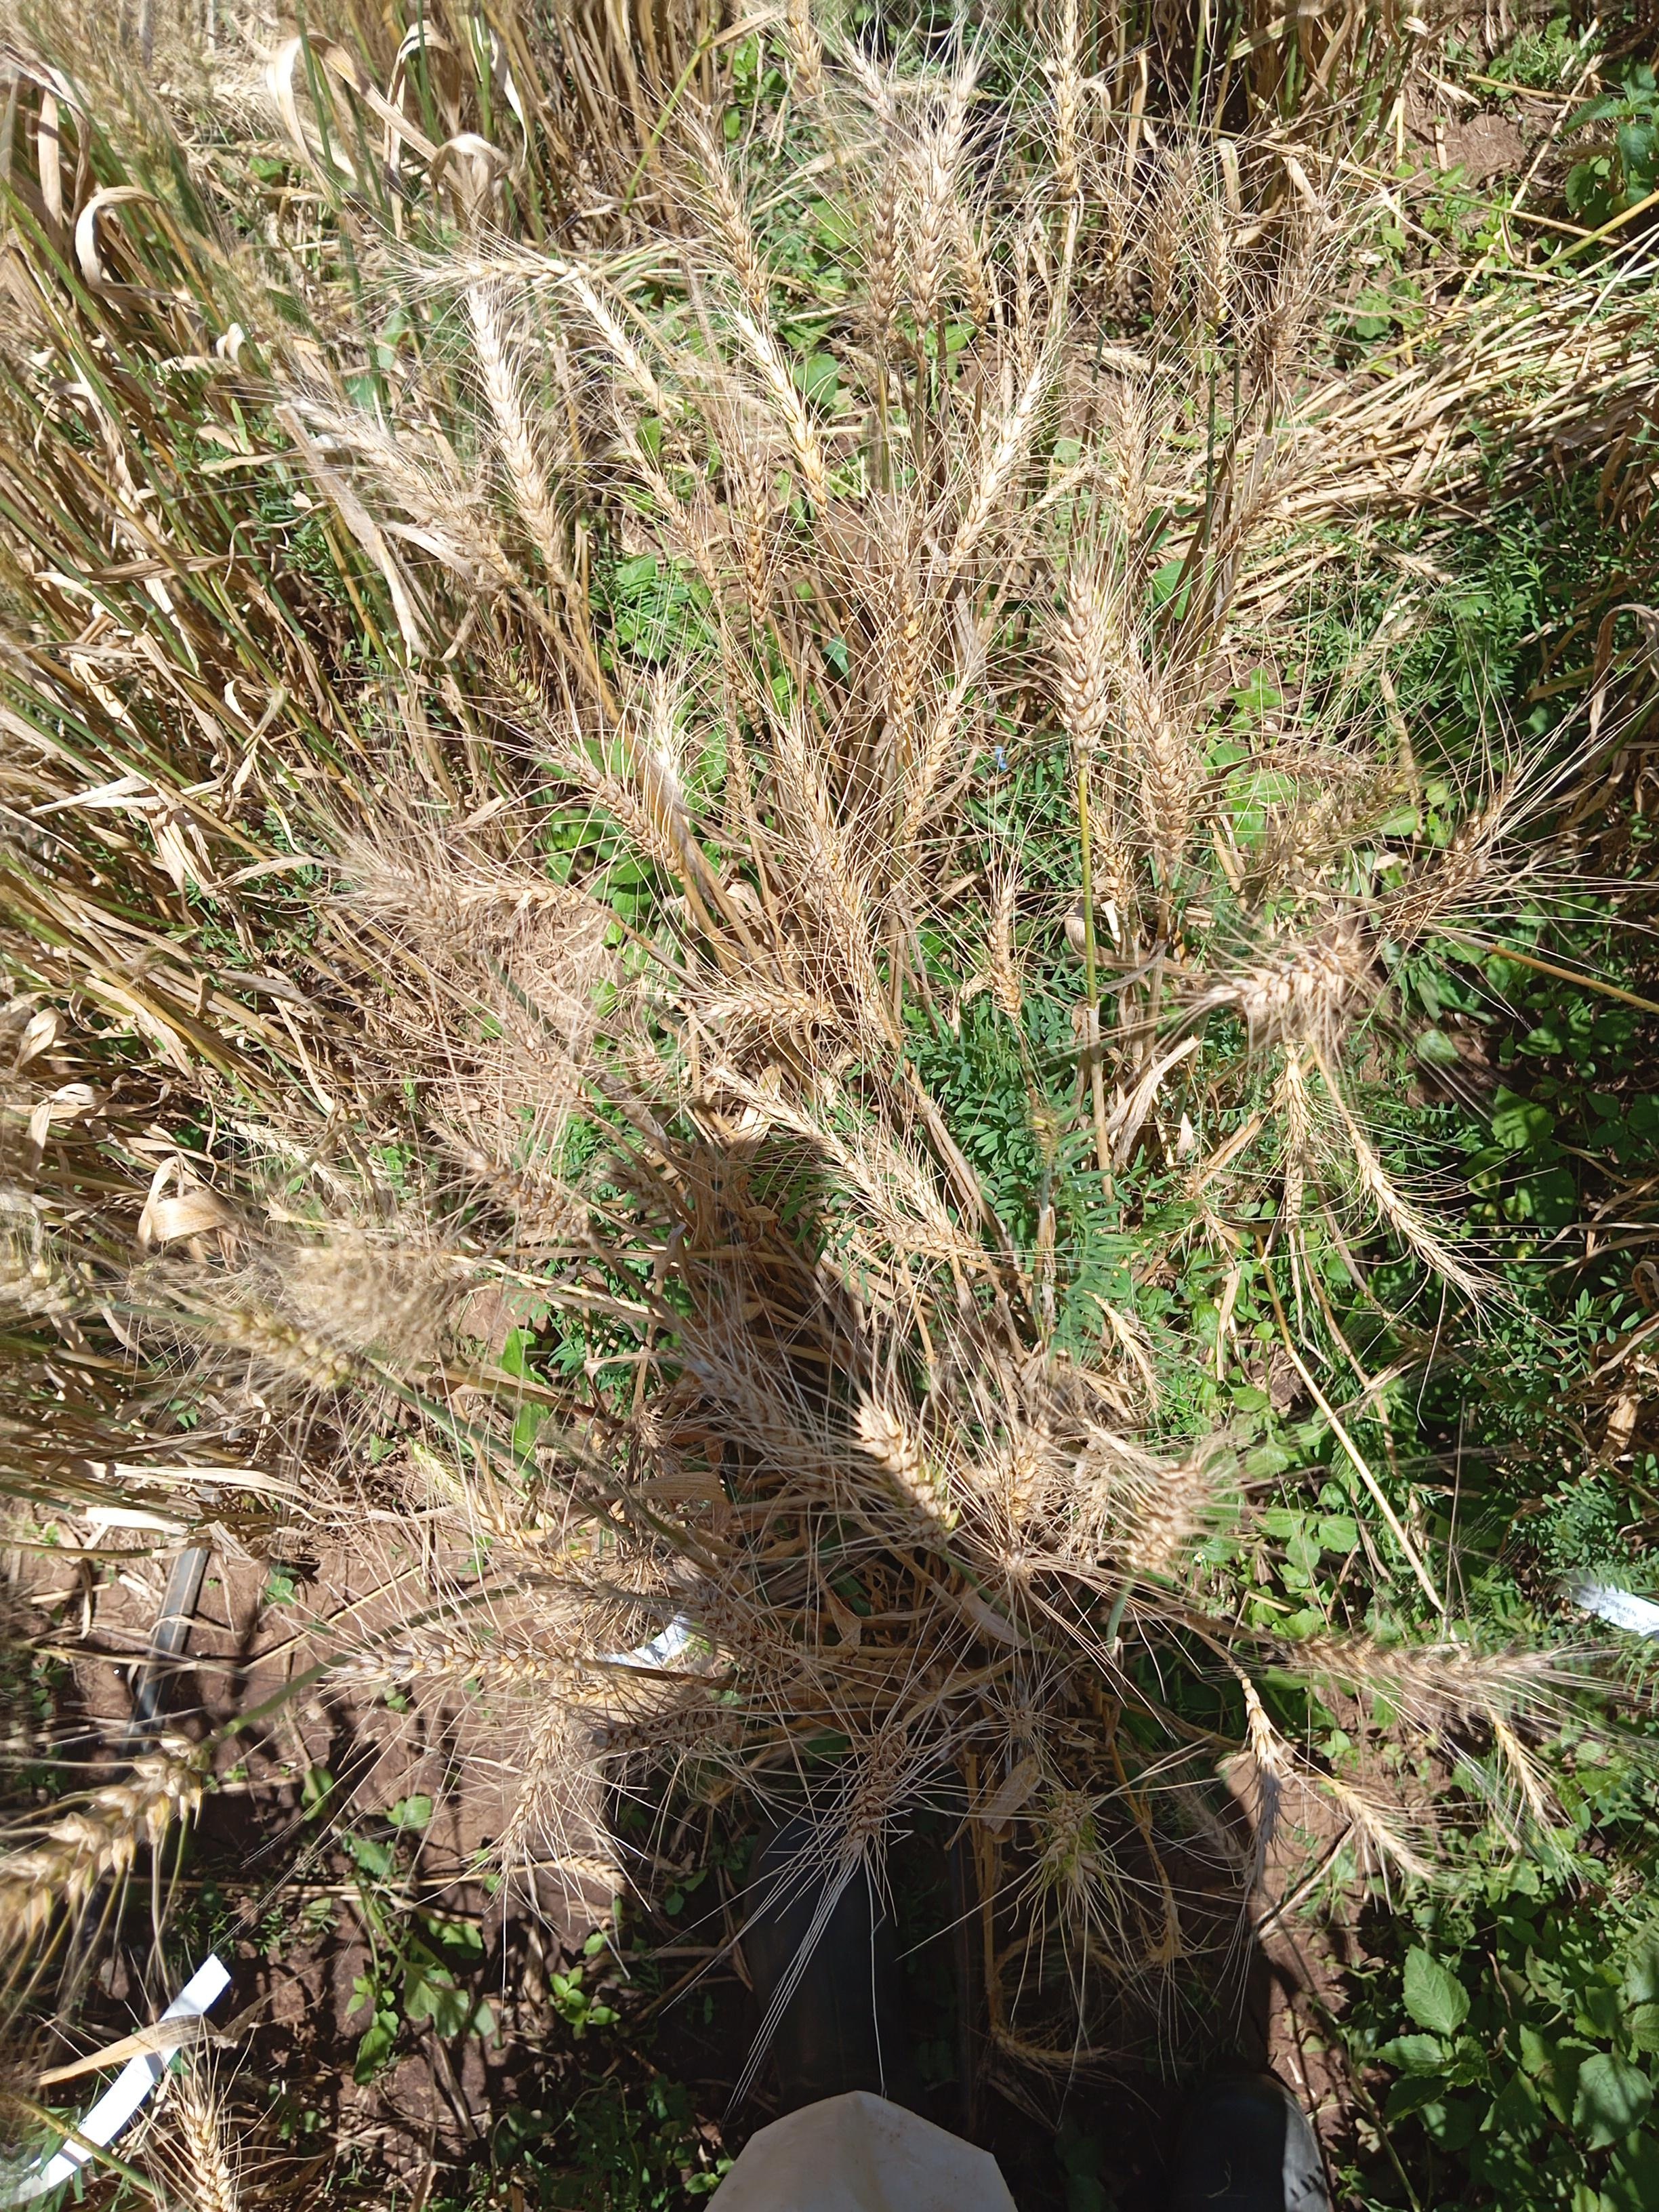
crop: wheat
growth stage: maturity
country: Kenya
